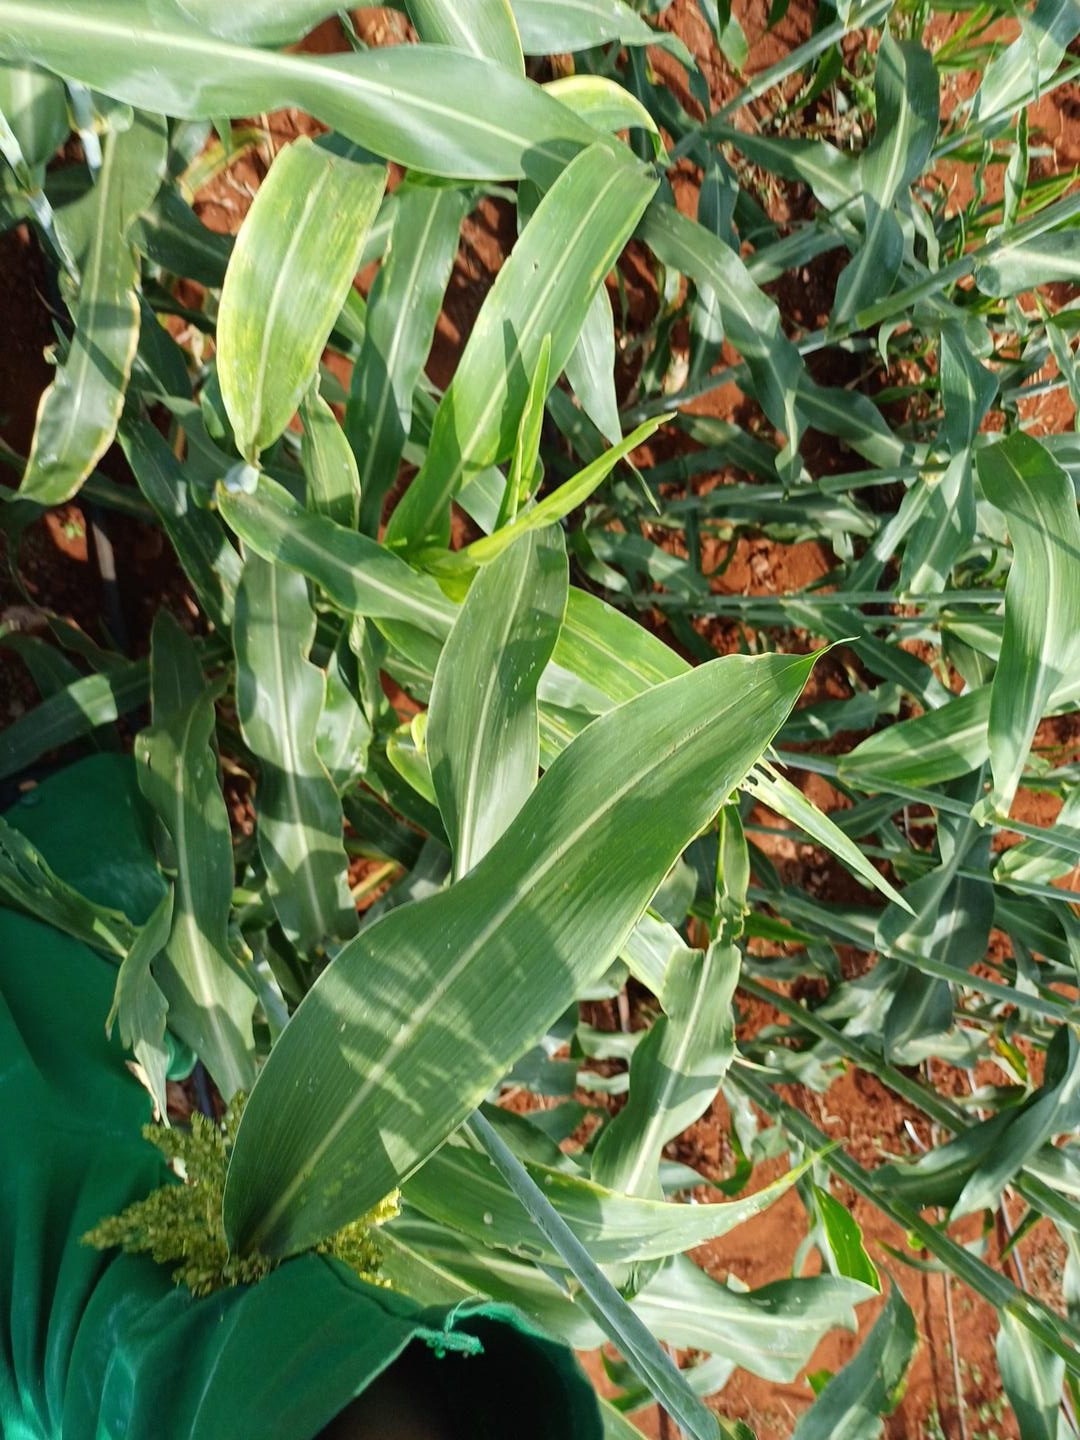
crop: sorghum
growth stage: heading tuber
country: Kenya
